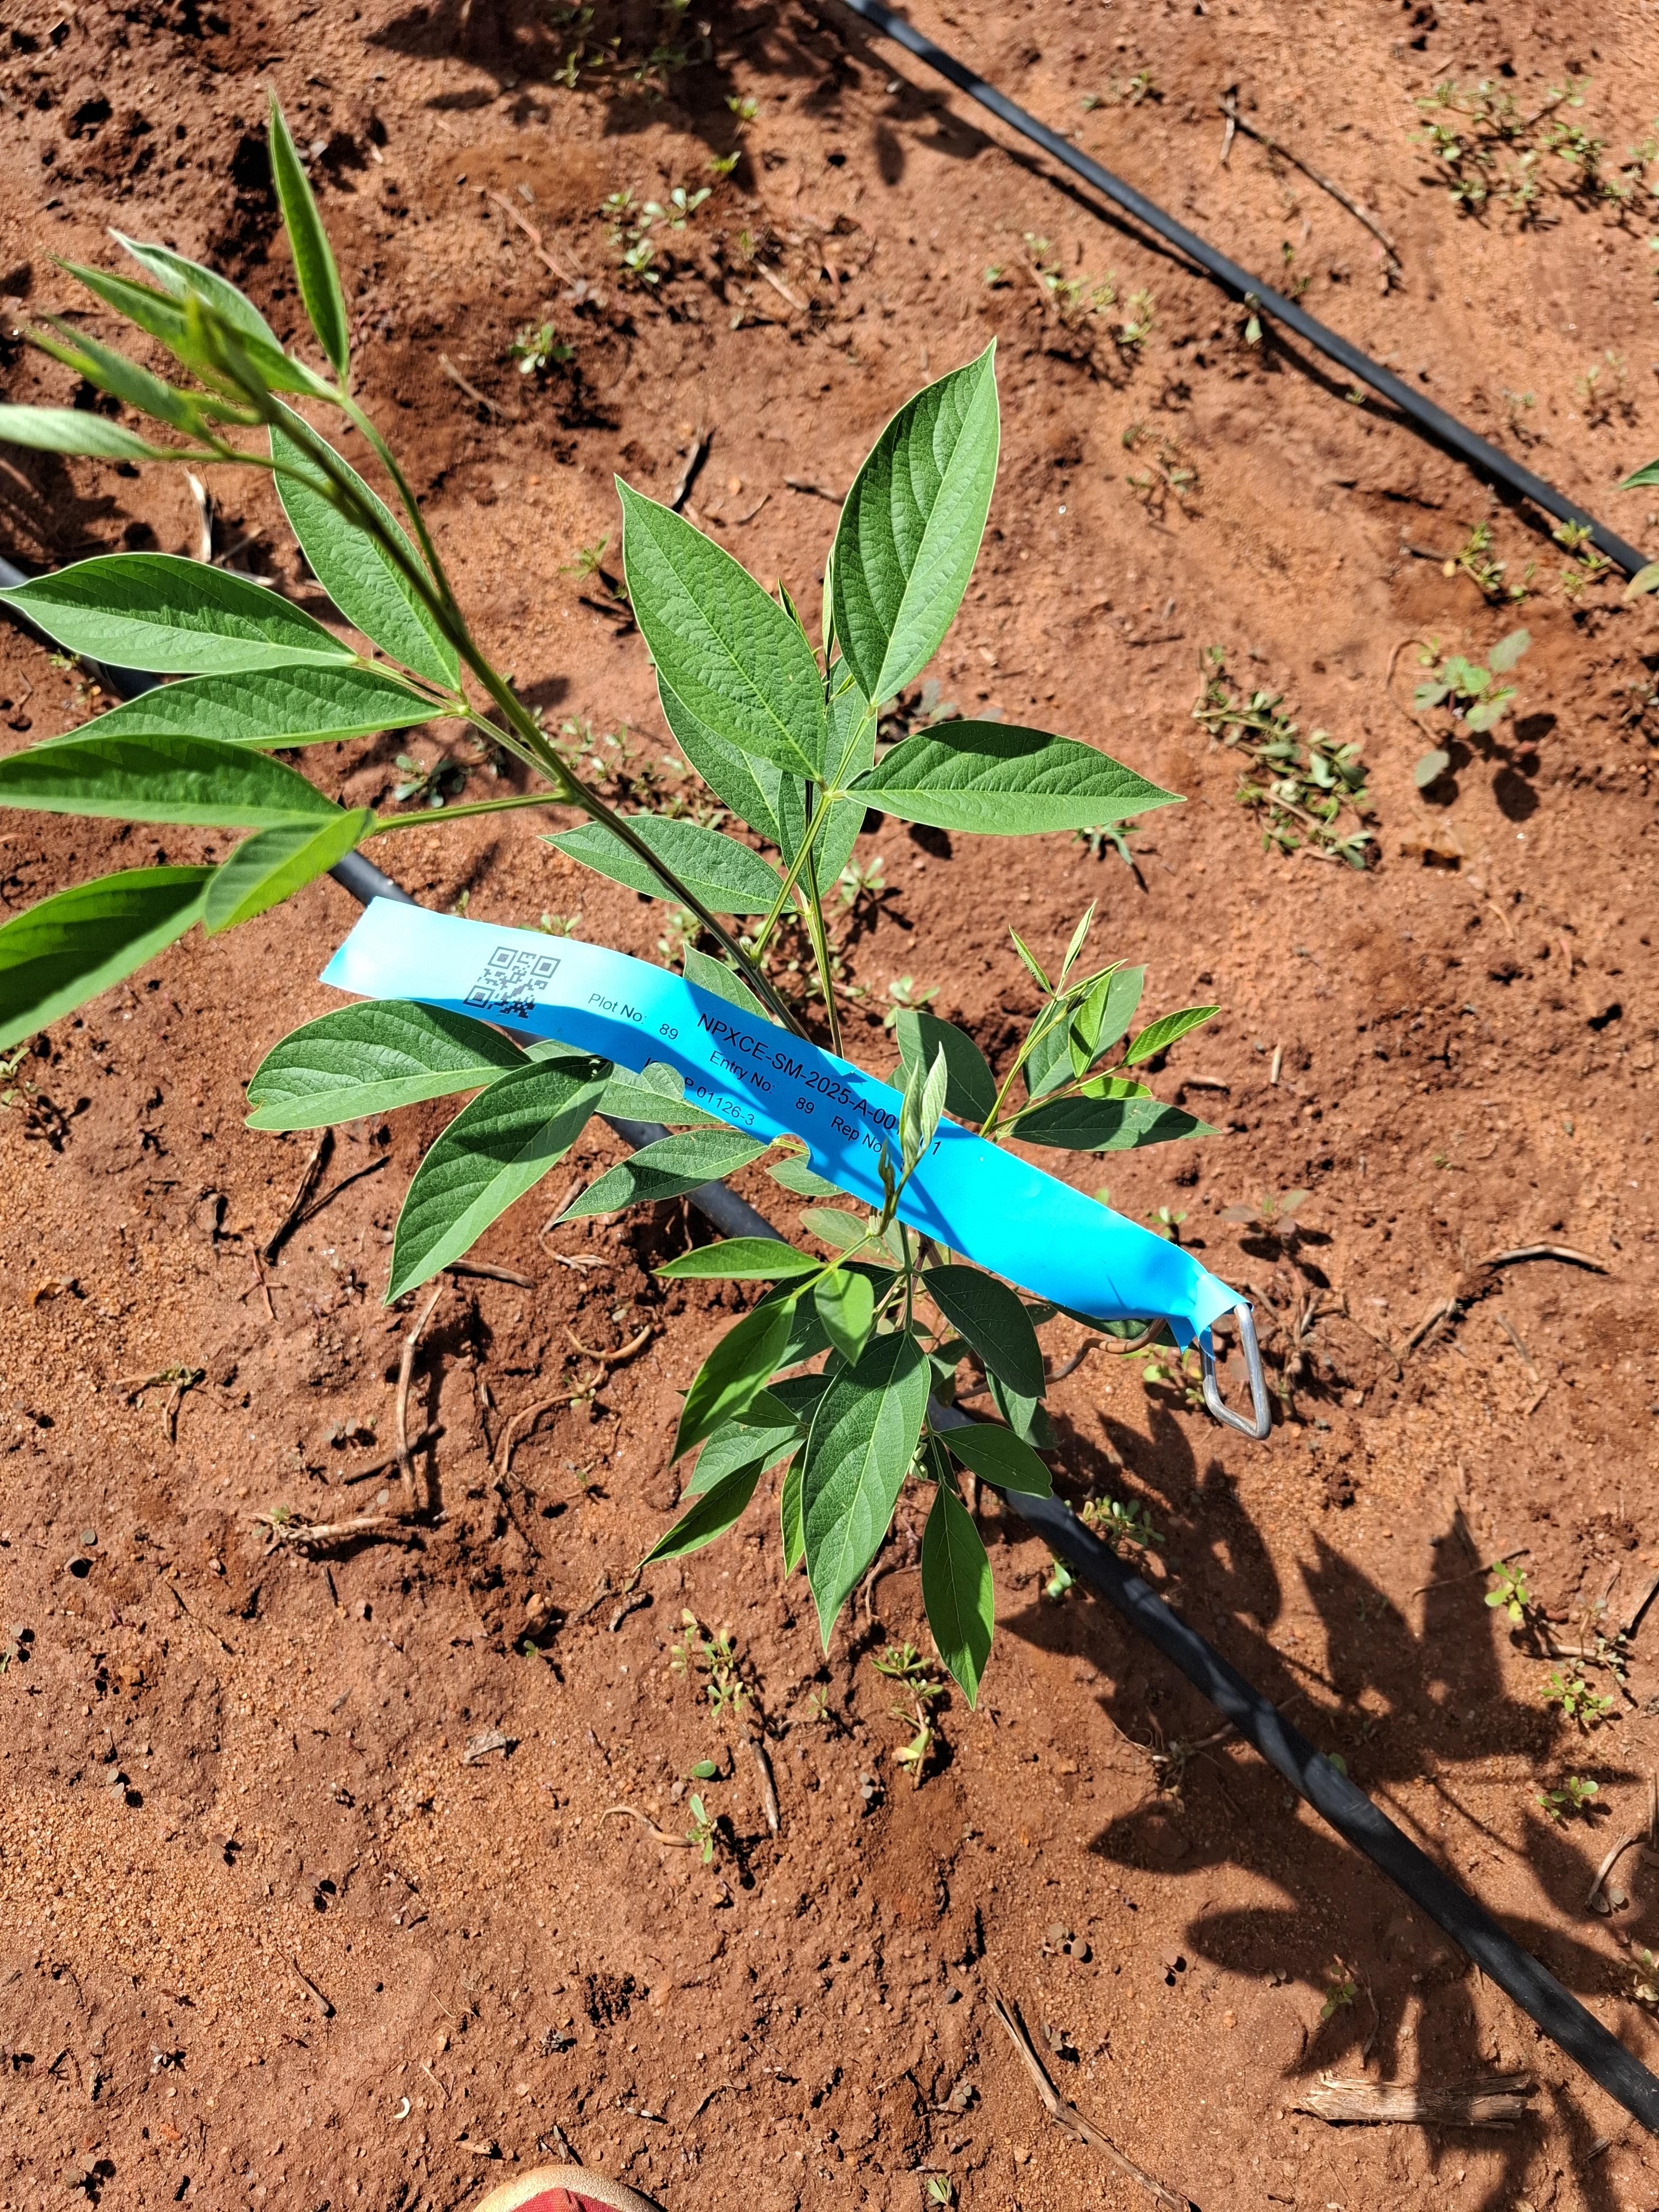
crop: pigeonpea
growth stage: vegetative
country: Kenya
